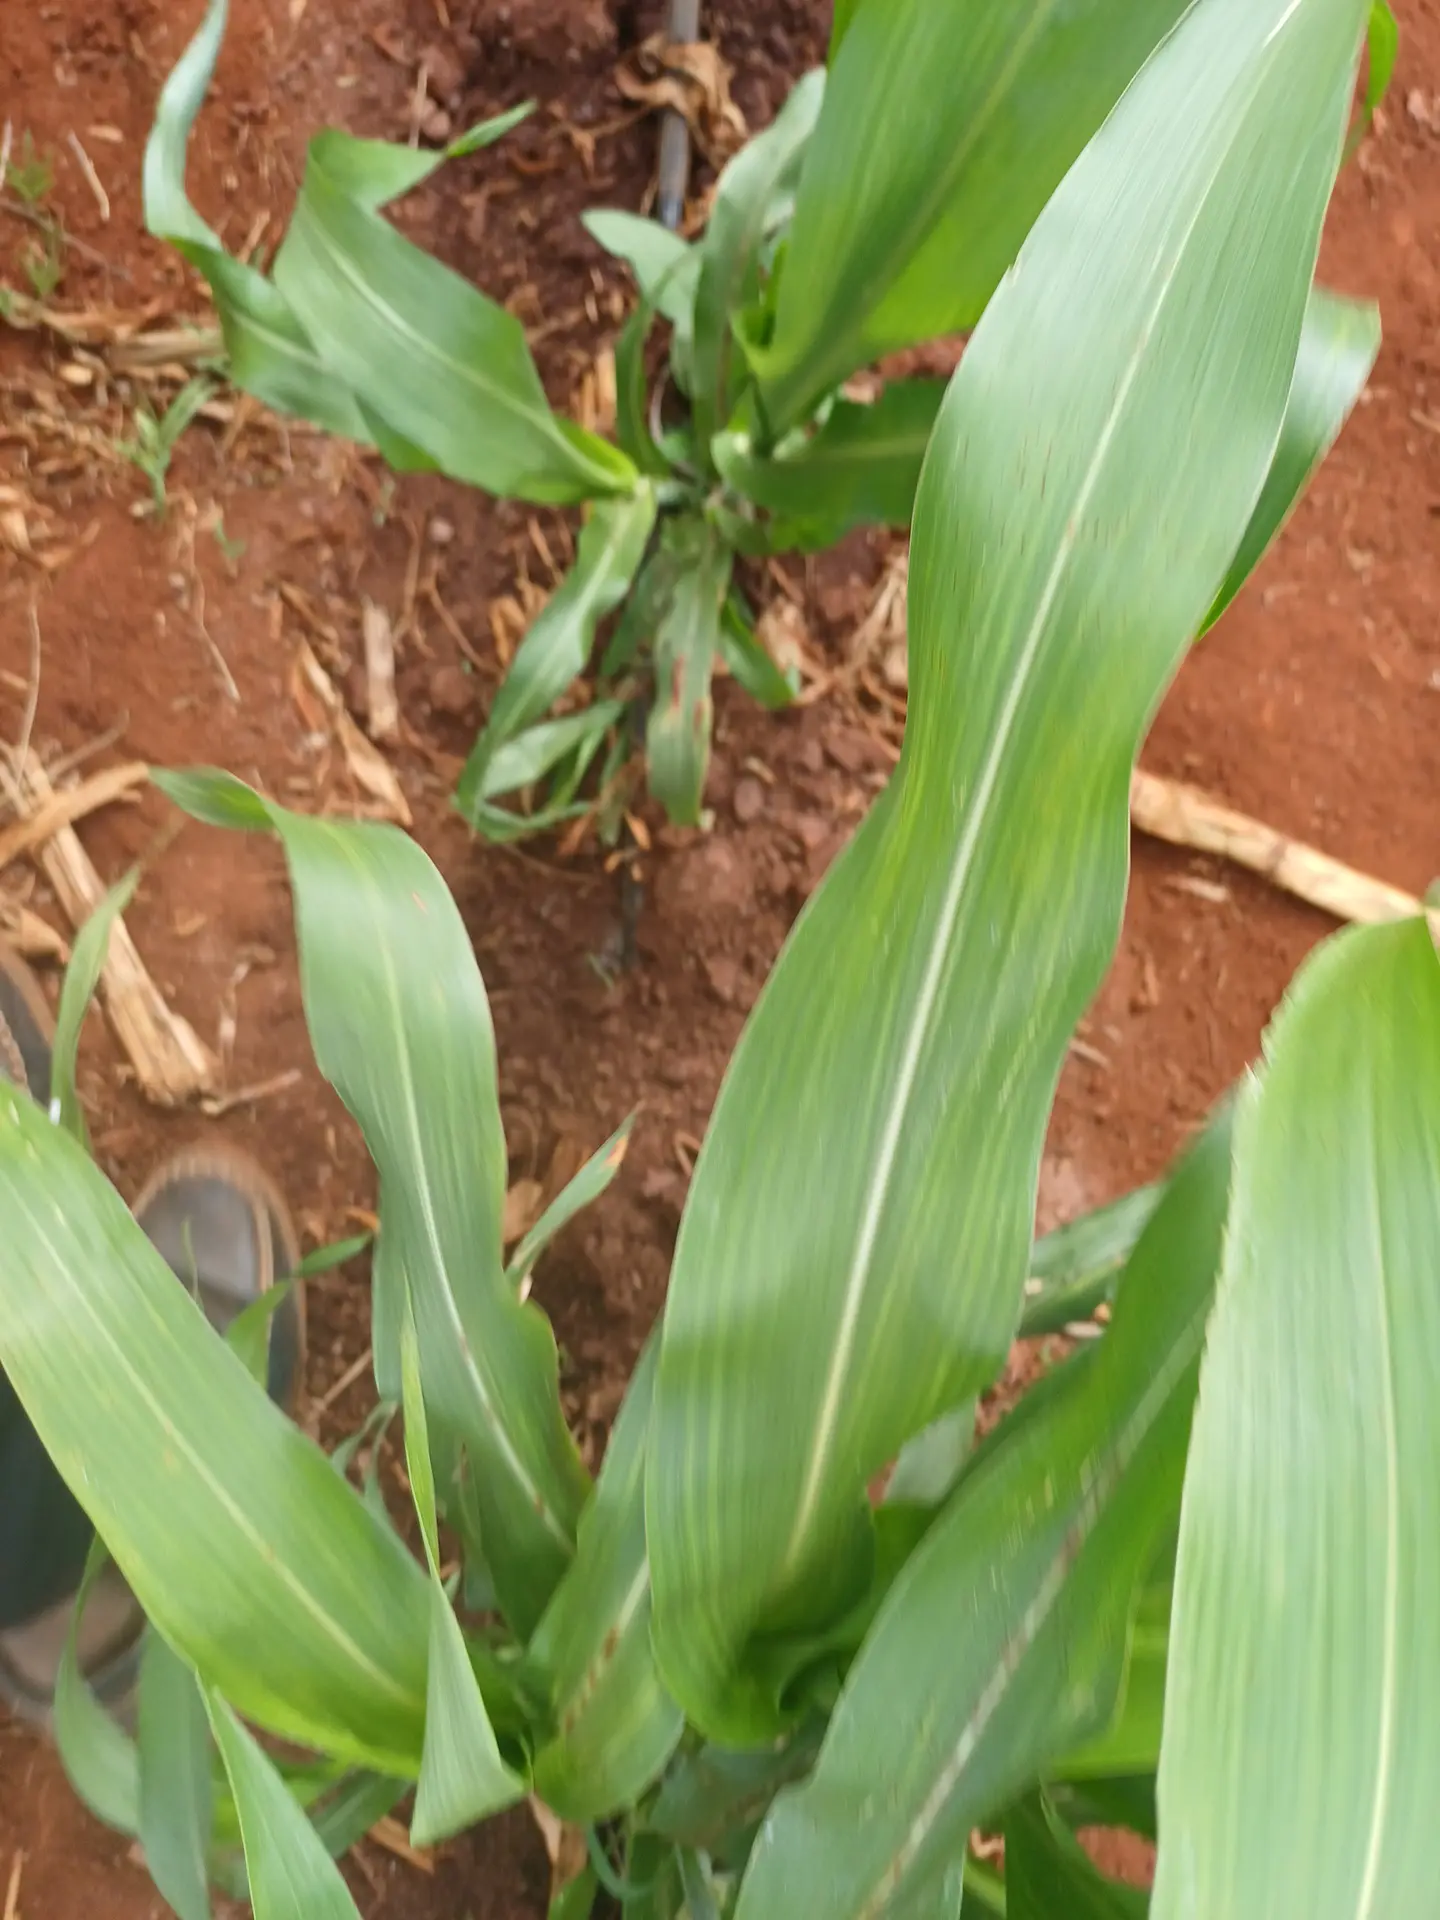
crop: sorghum
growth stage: vegetative
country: Kenya
